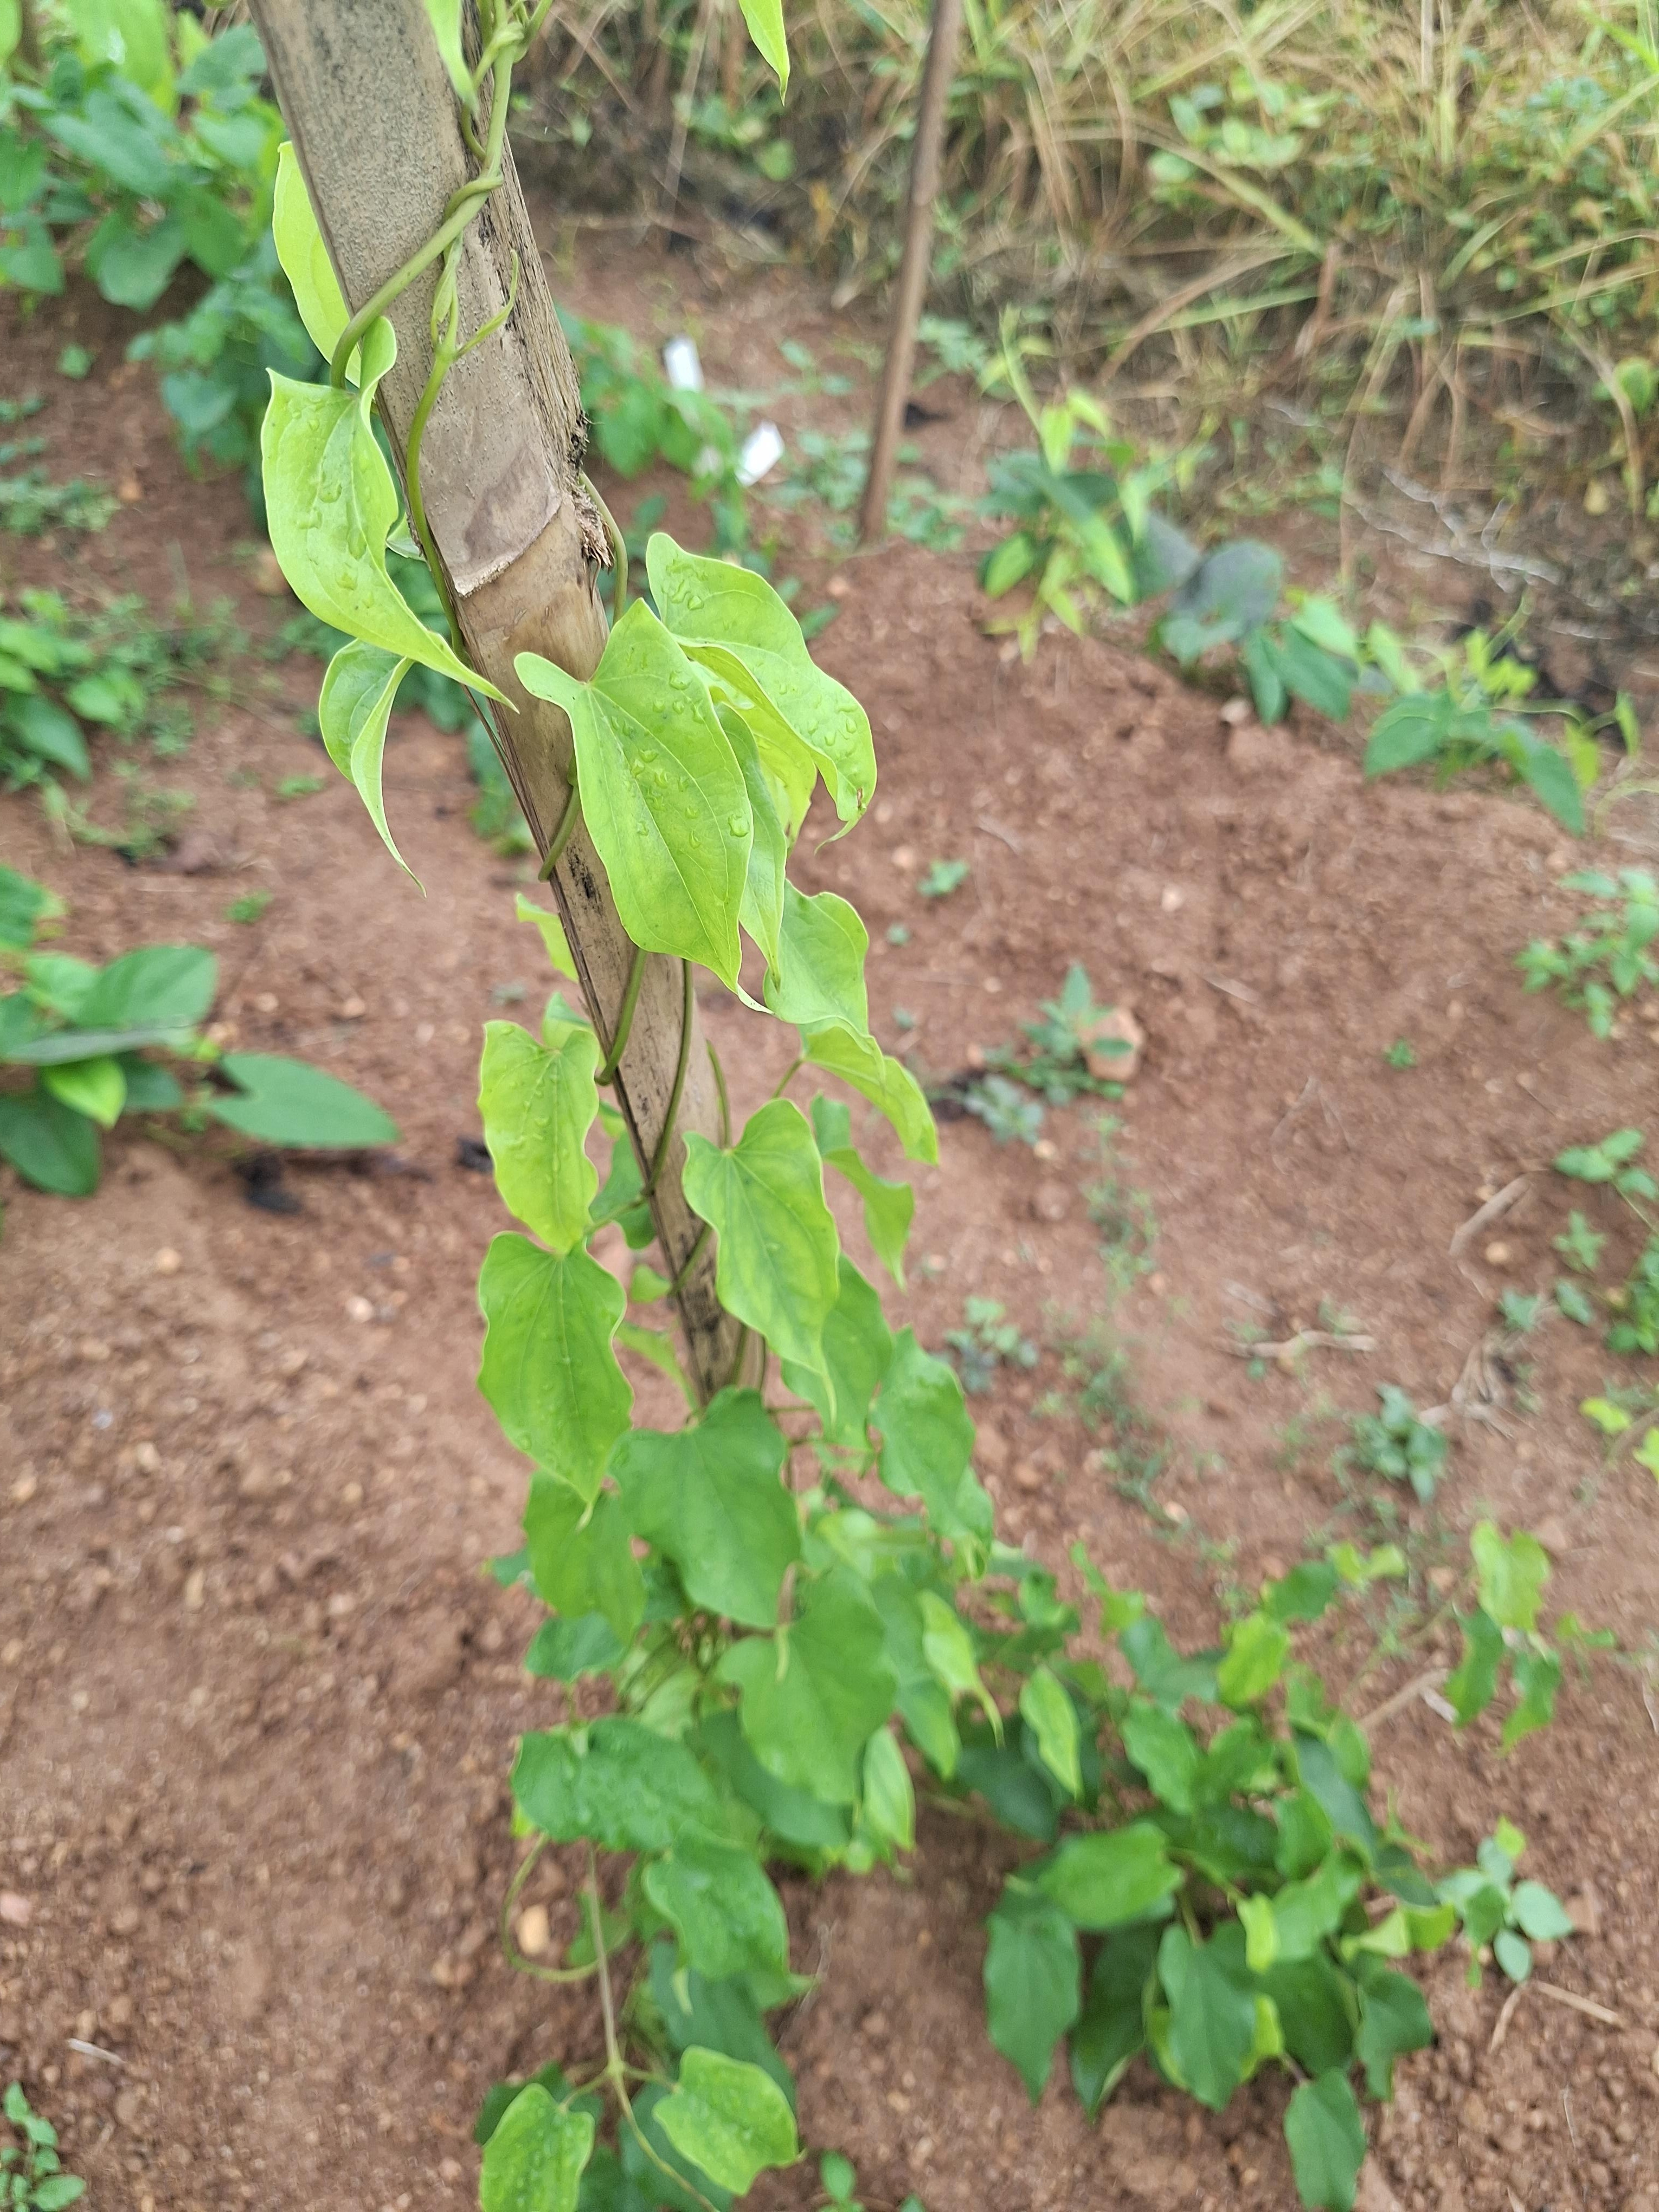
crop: yam
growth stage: vegetative
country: Nigeria
